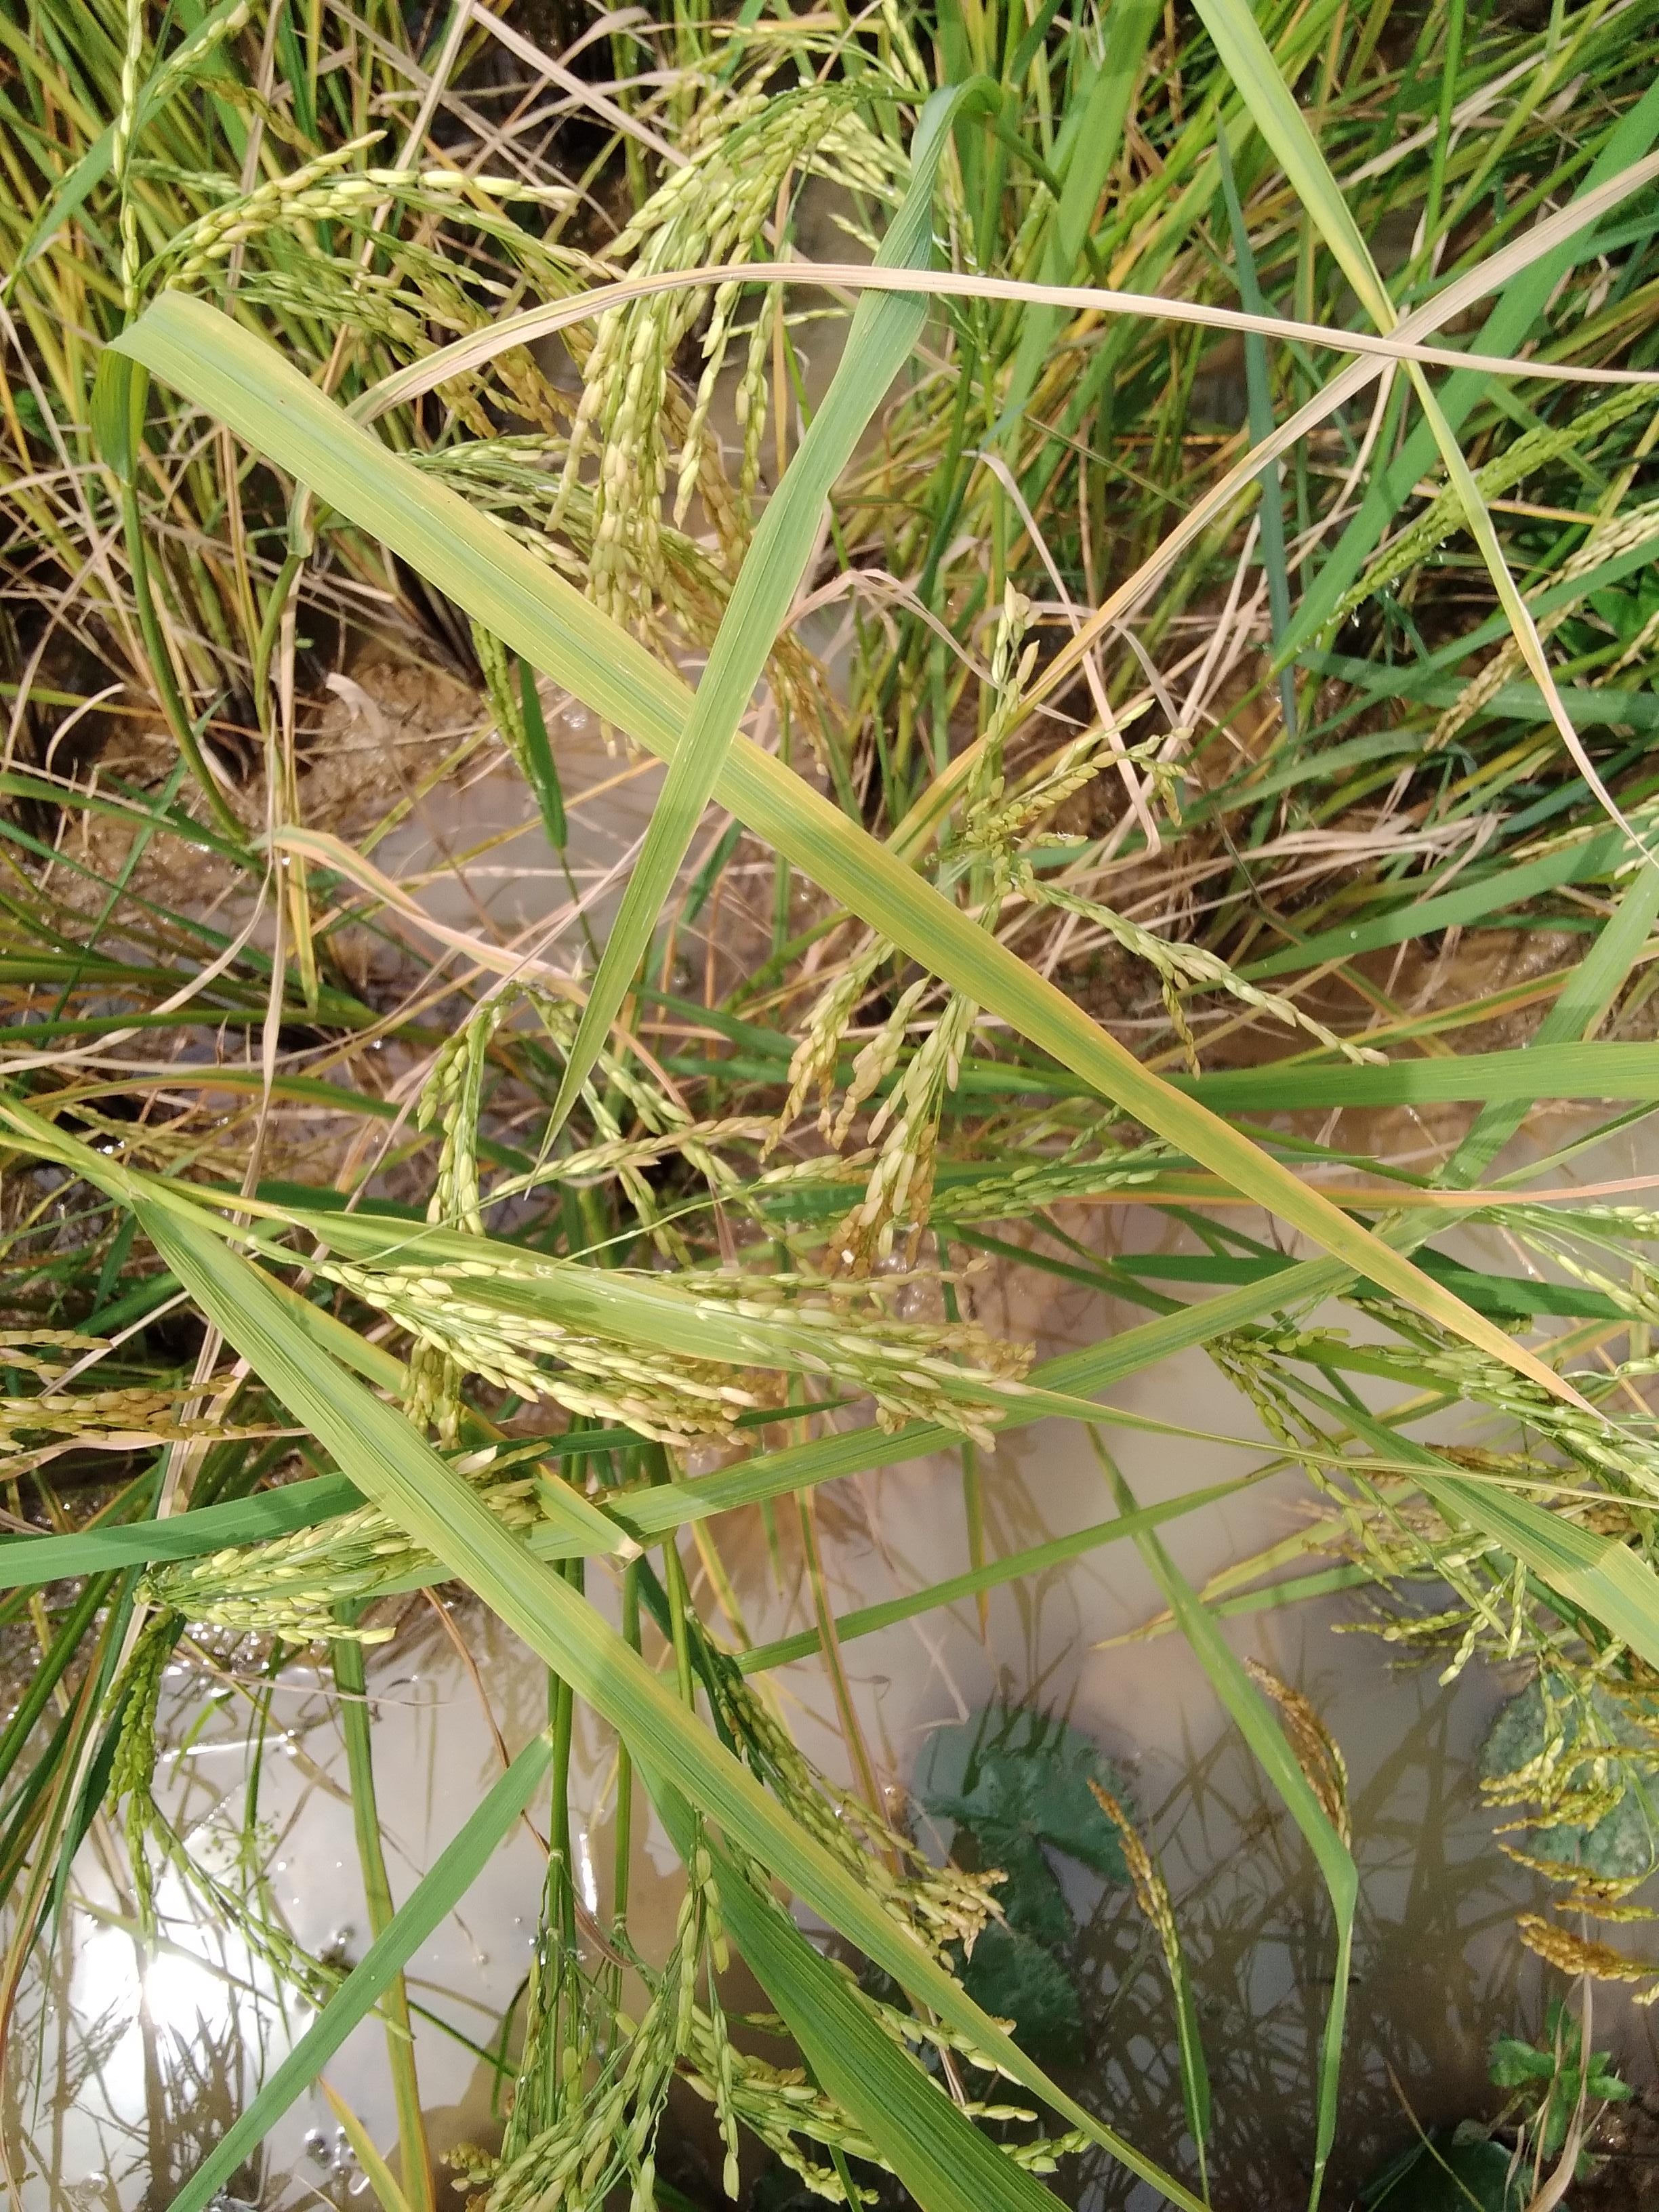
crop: rice
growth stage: ripening
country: Nigeria
